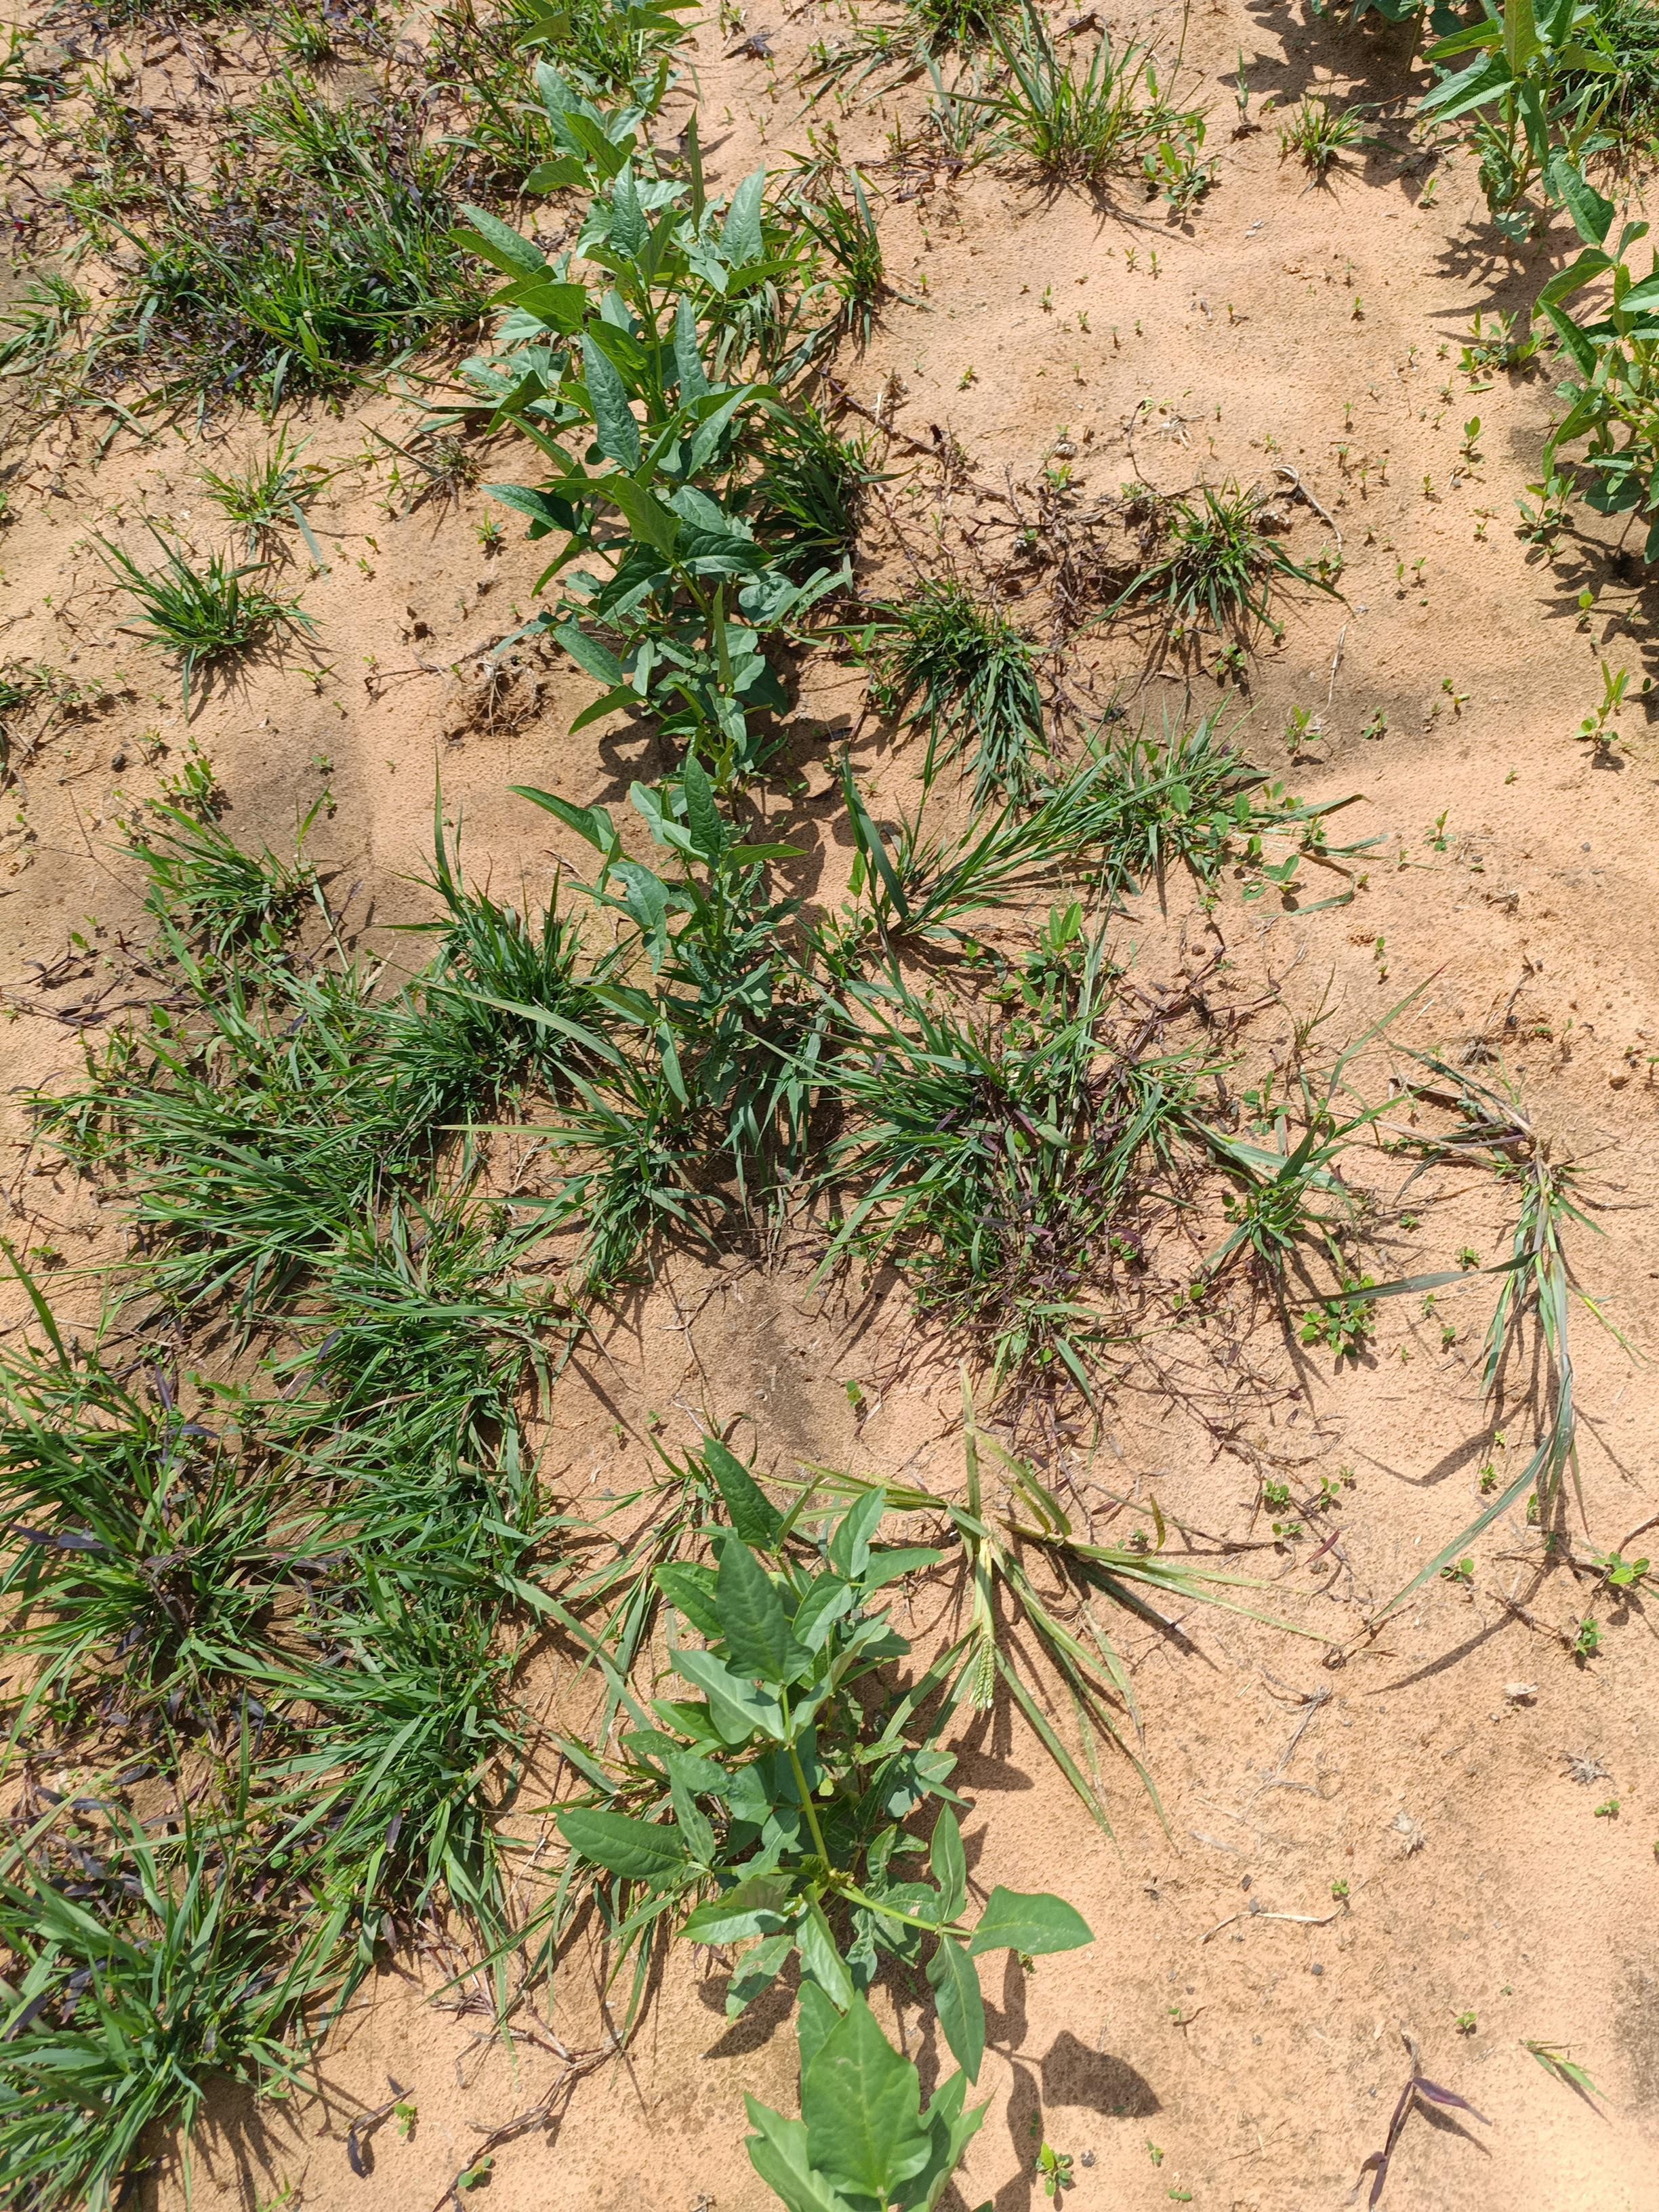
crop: cowpea
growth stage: emergence
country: Nigeria
